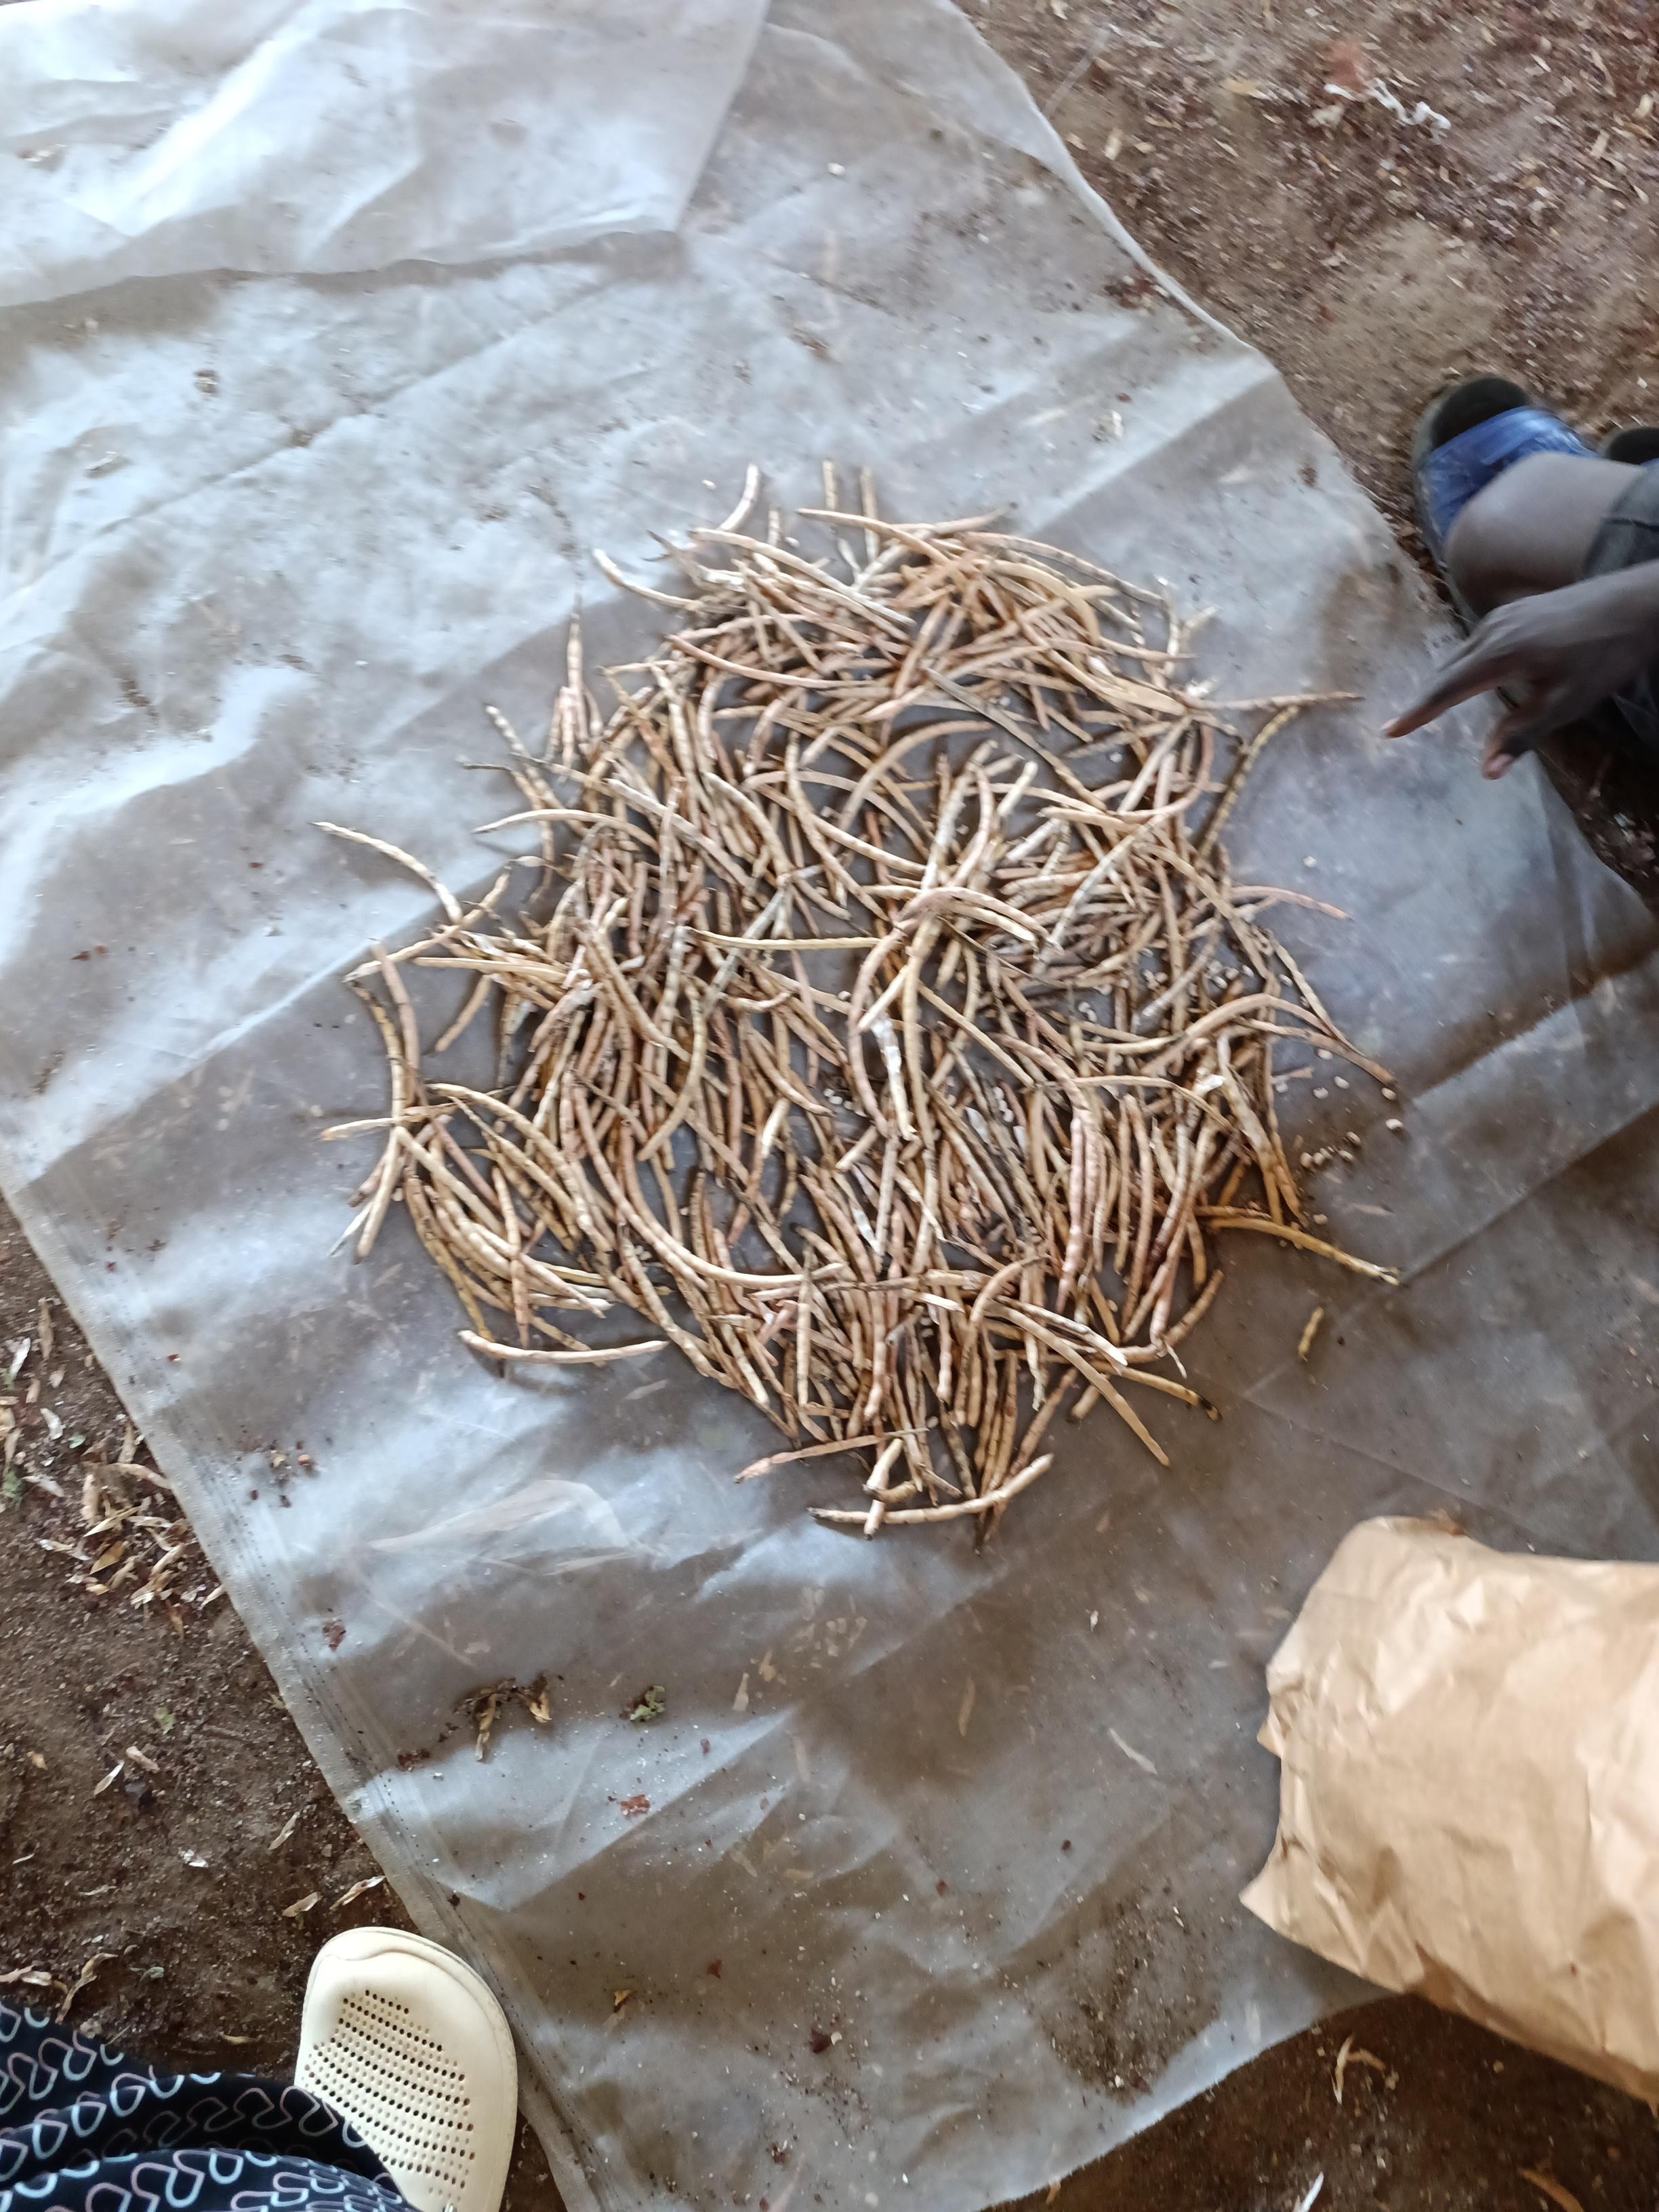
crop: cowpea
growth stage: harvest
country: Nigeria
